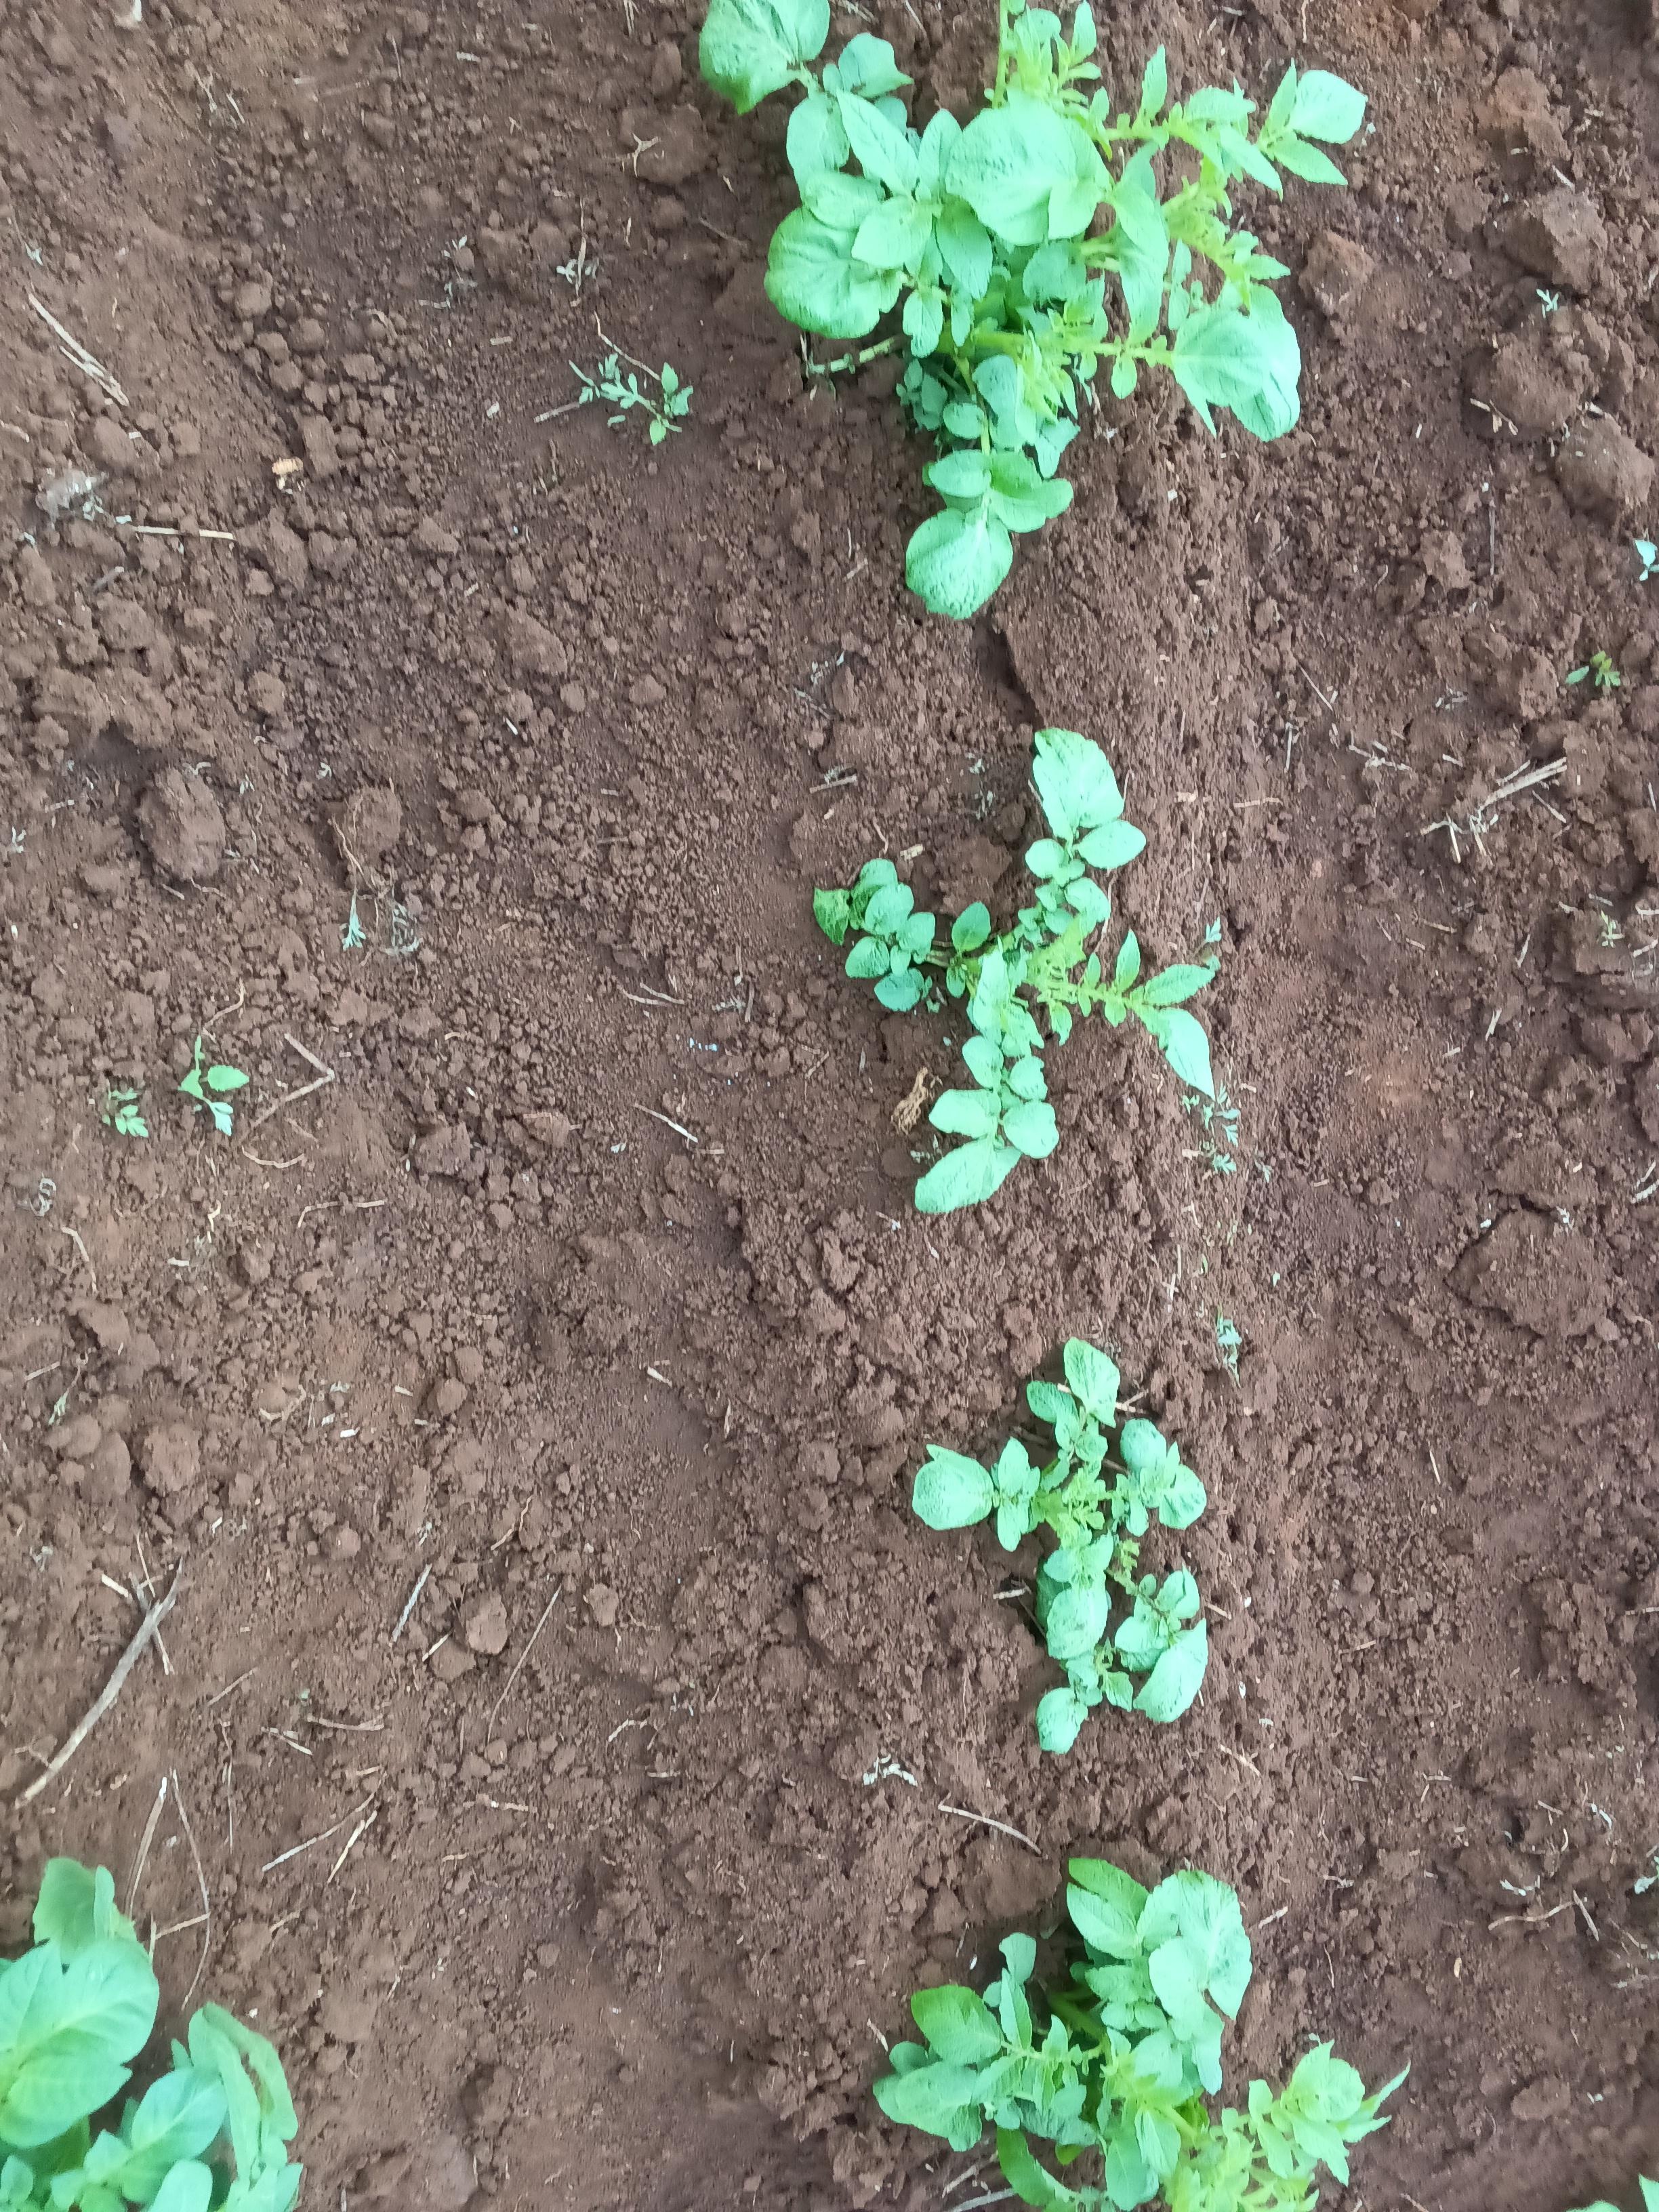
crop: potato
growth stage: emergence
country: Kenya
